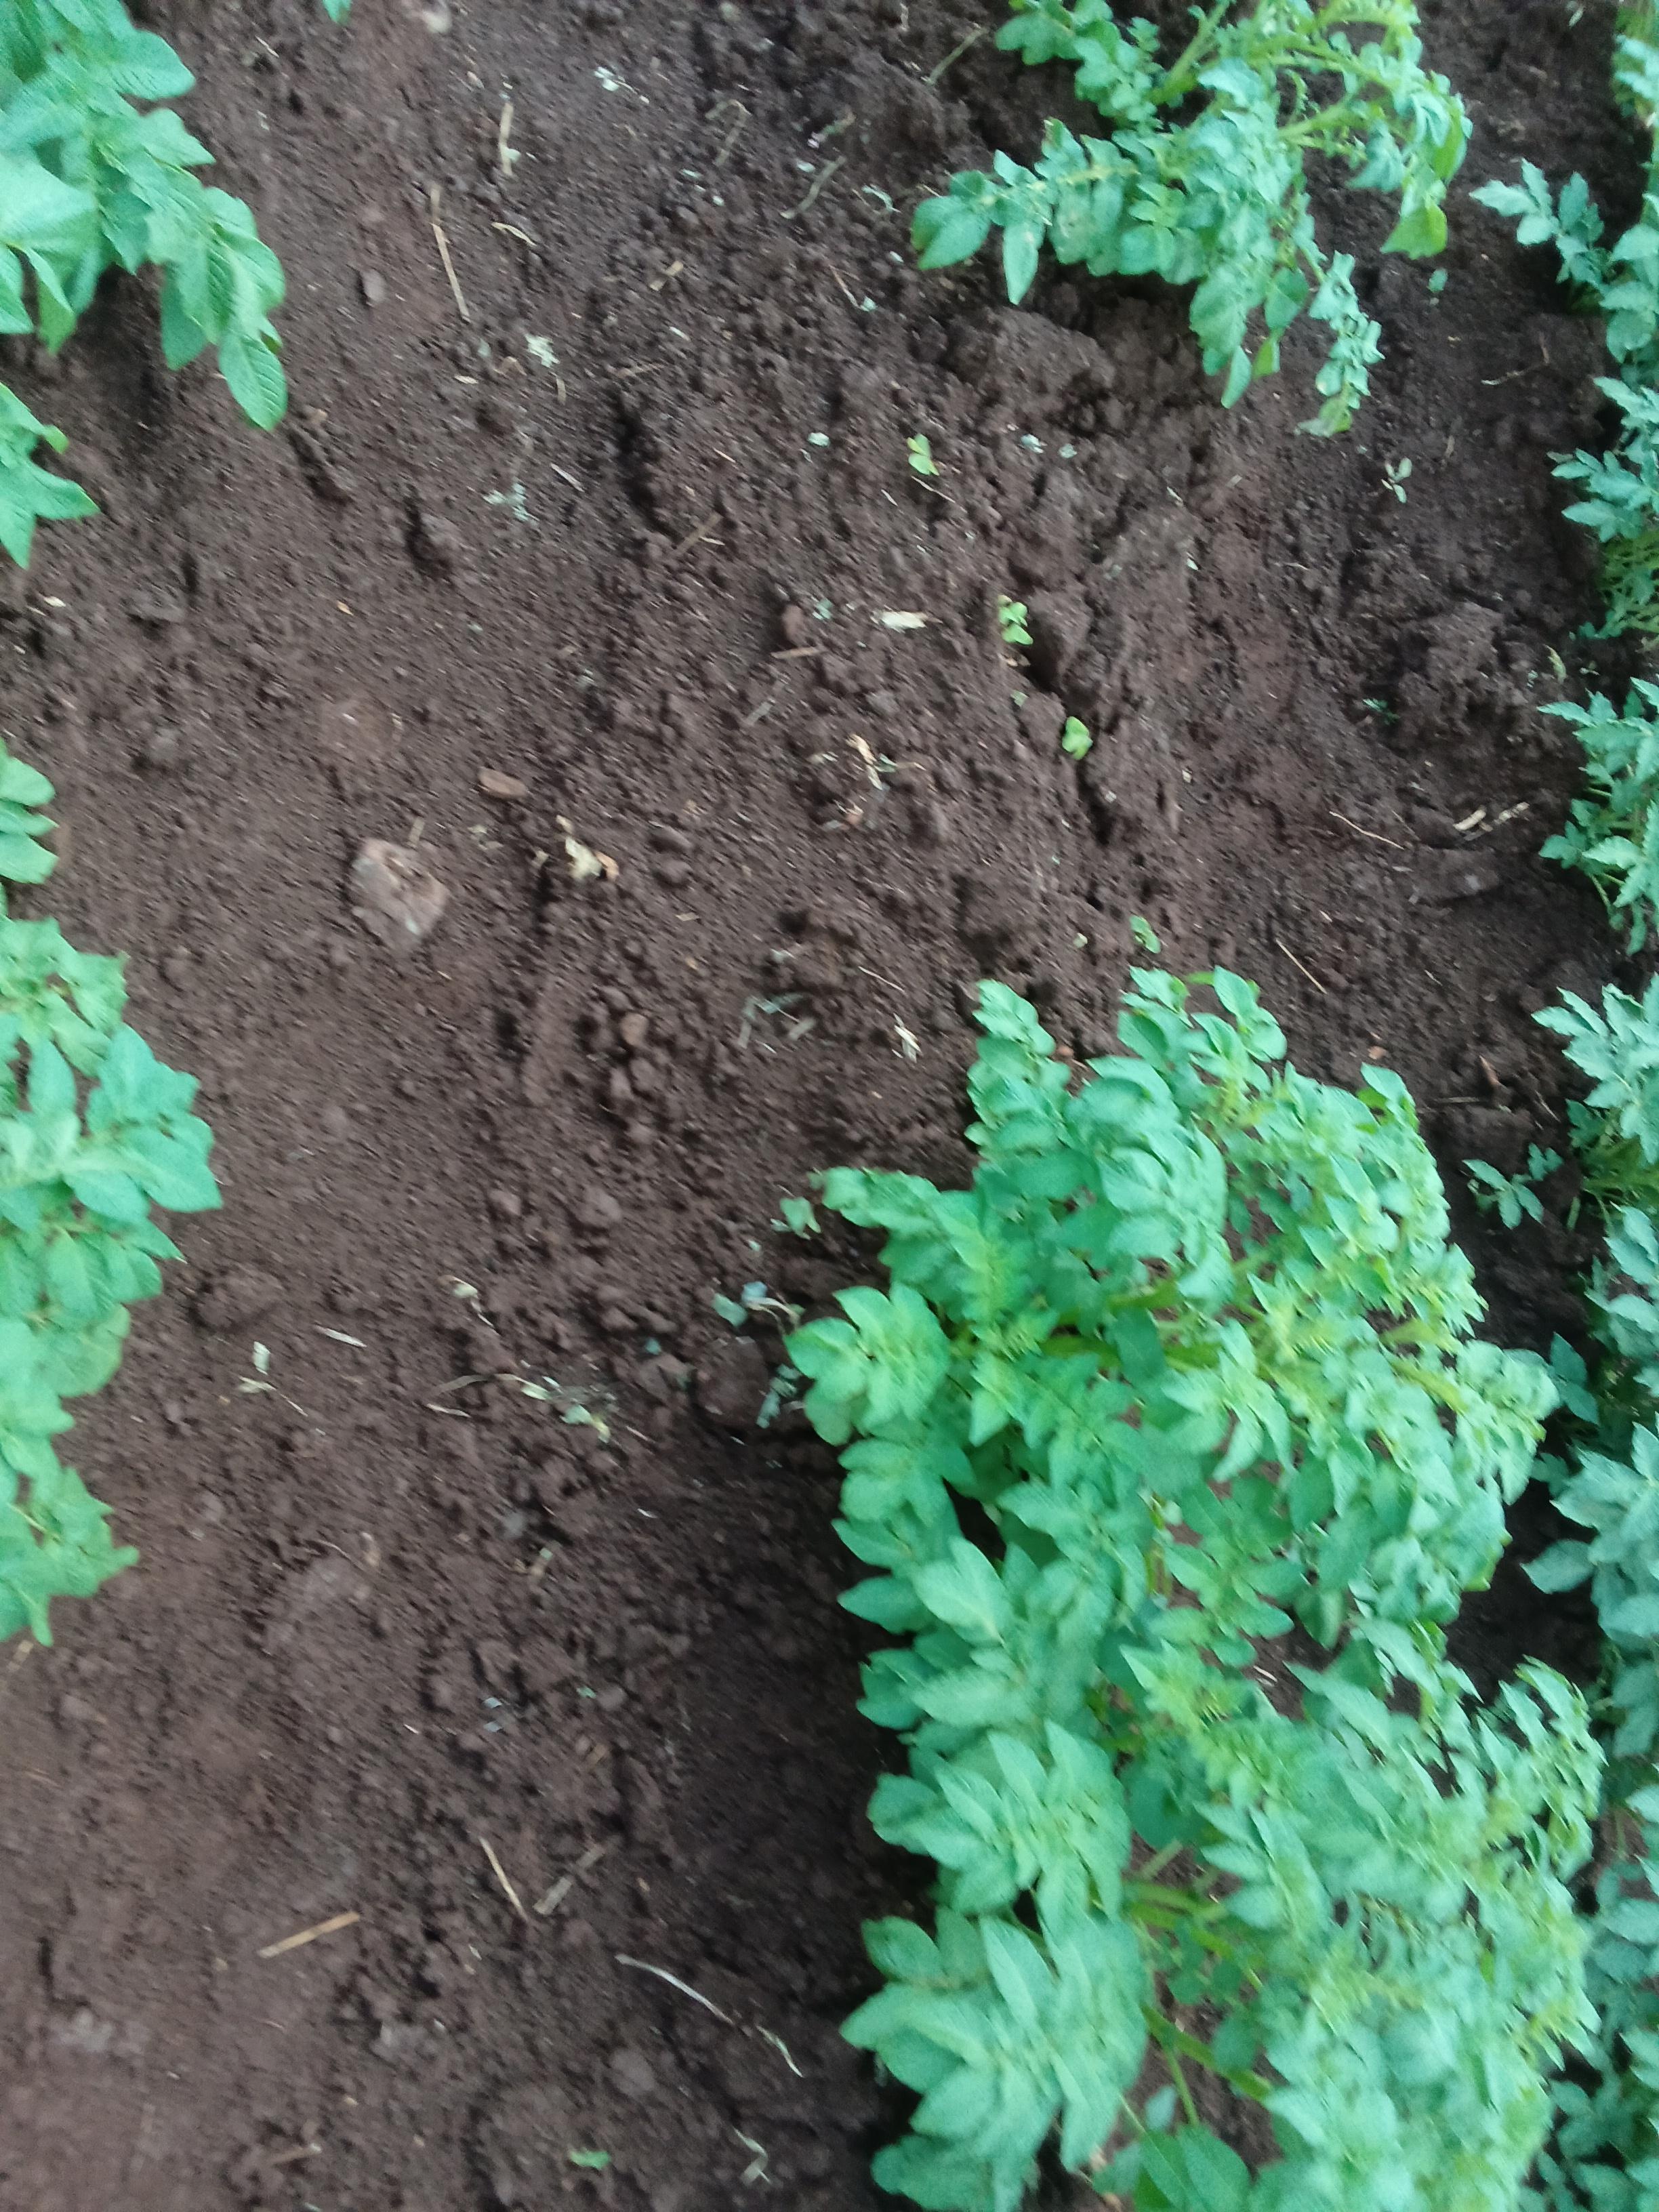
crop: potato
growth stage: vegetative
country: Kenya
